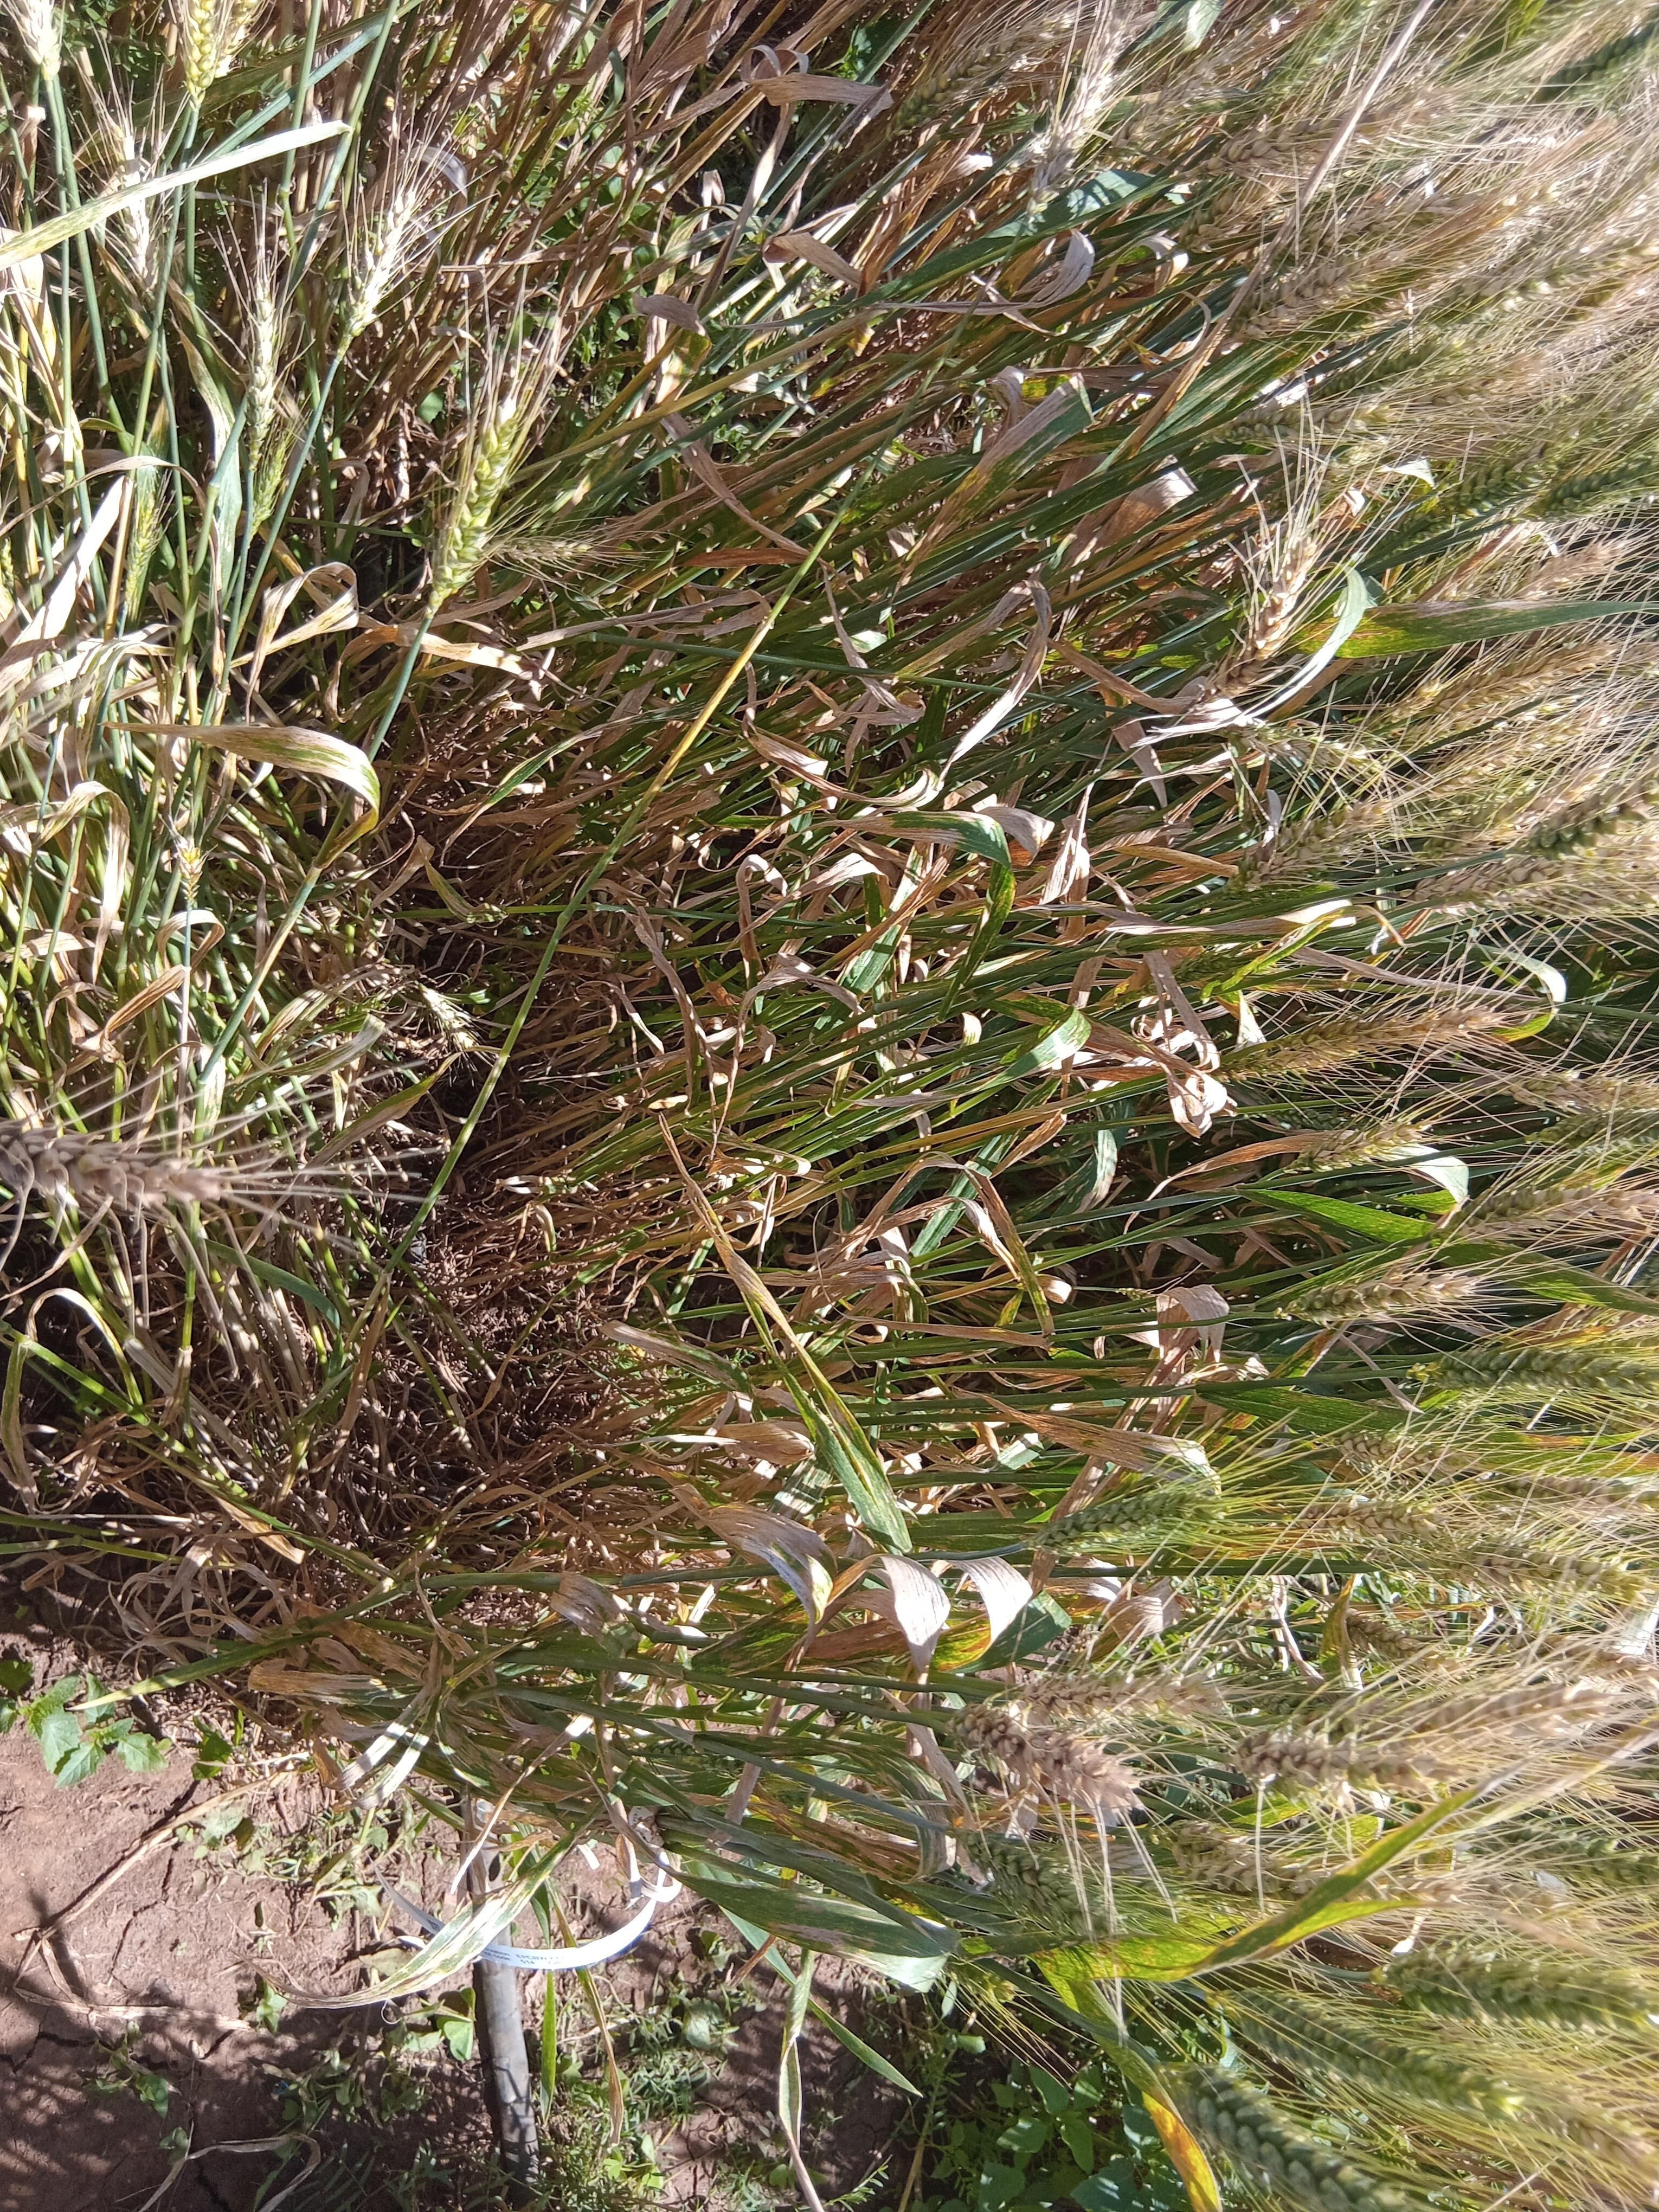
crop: wheat
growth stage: maturity
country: Kenya
